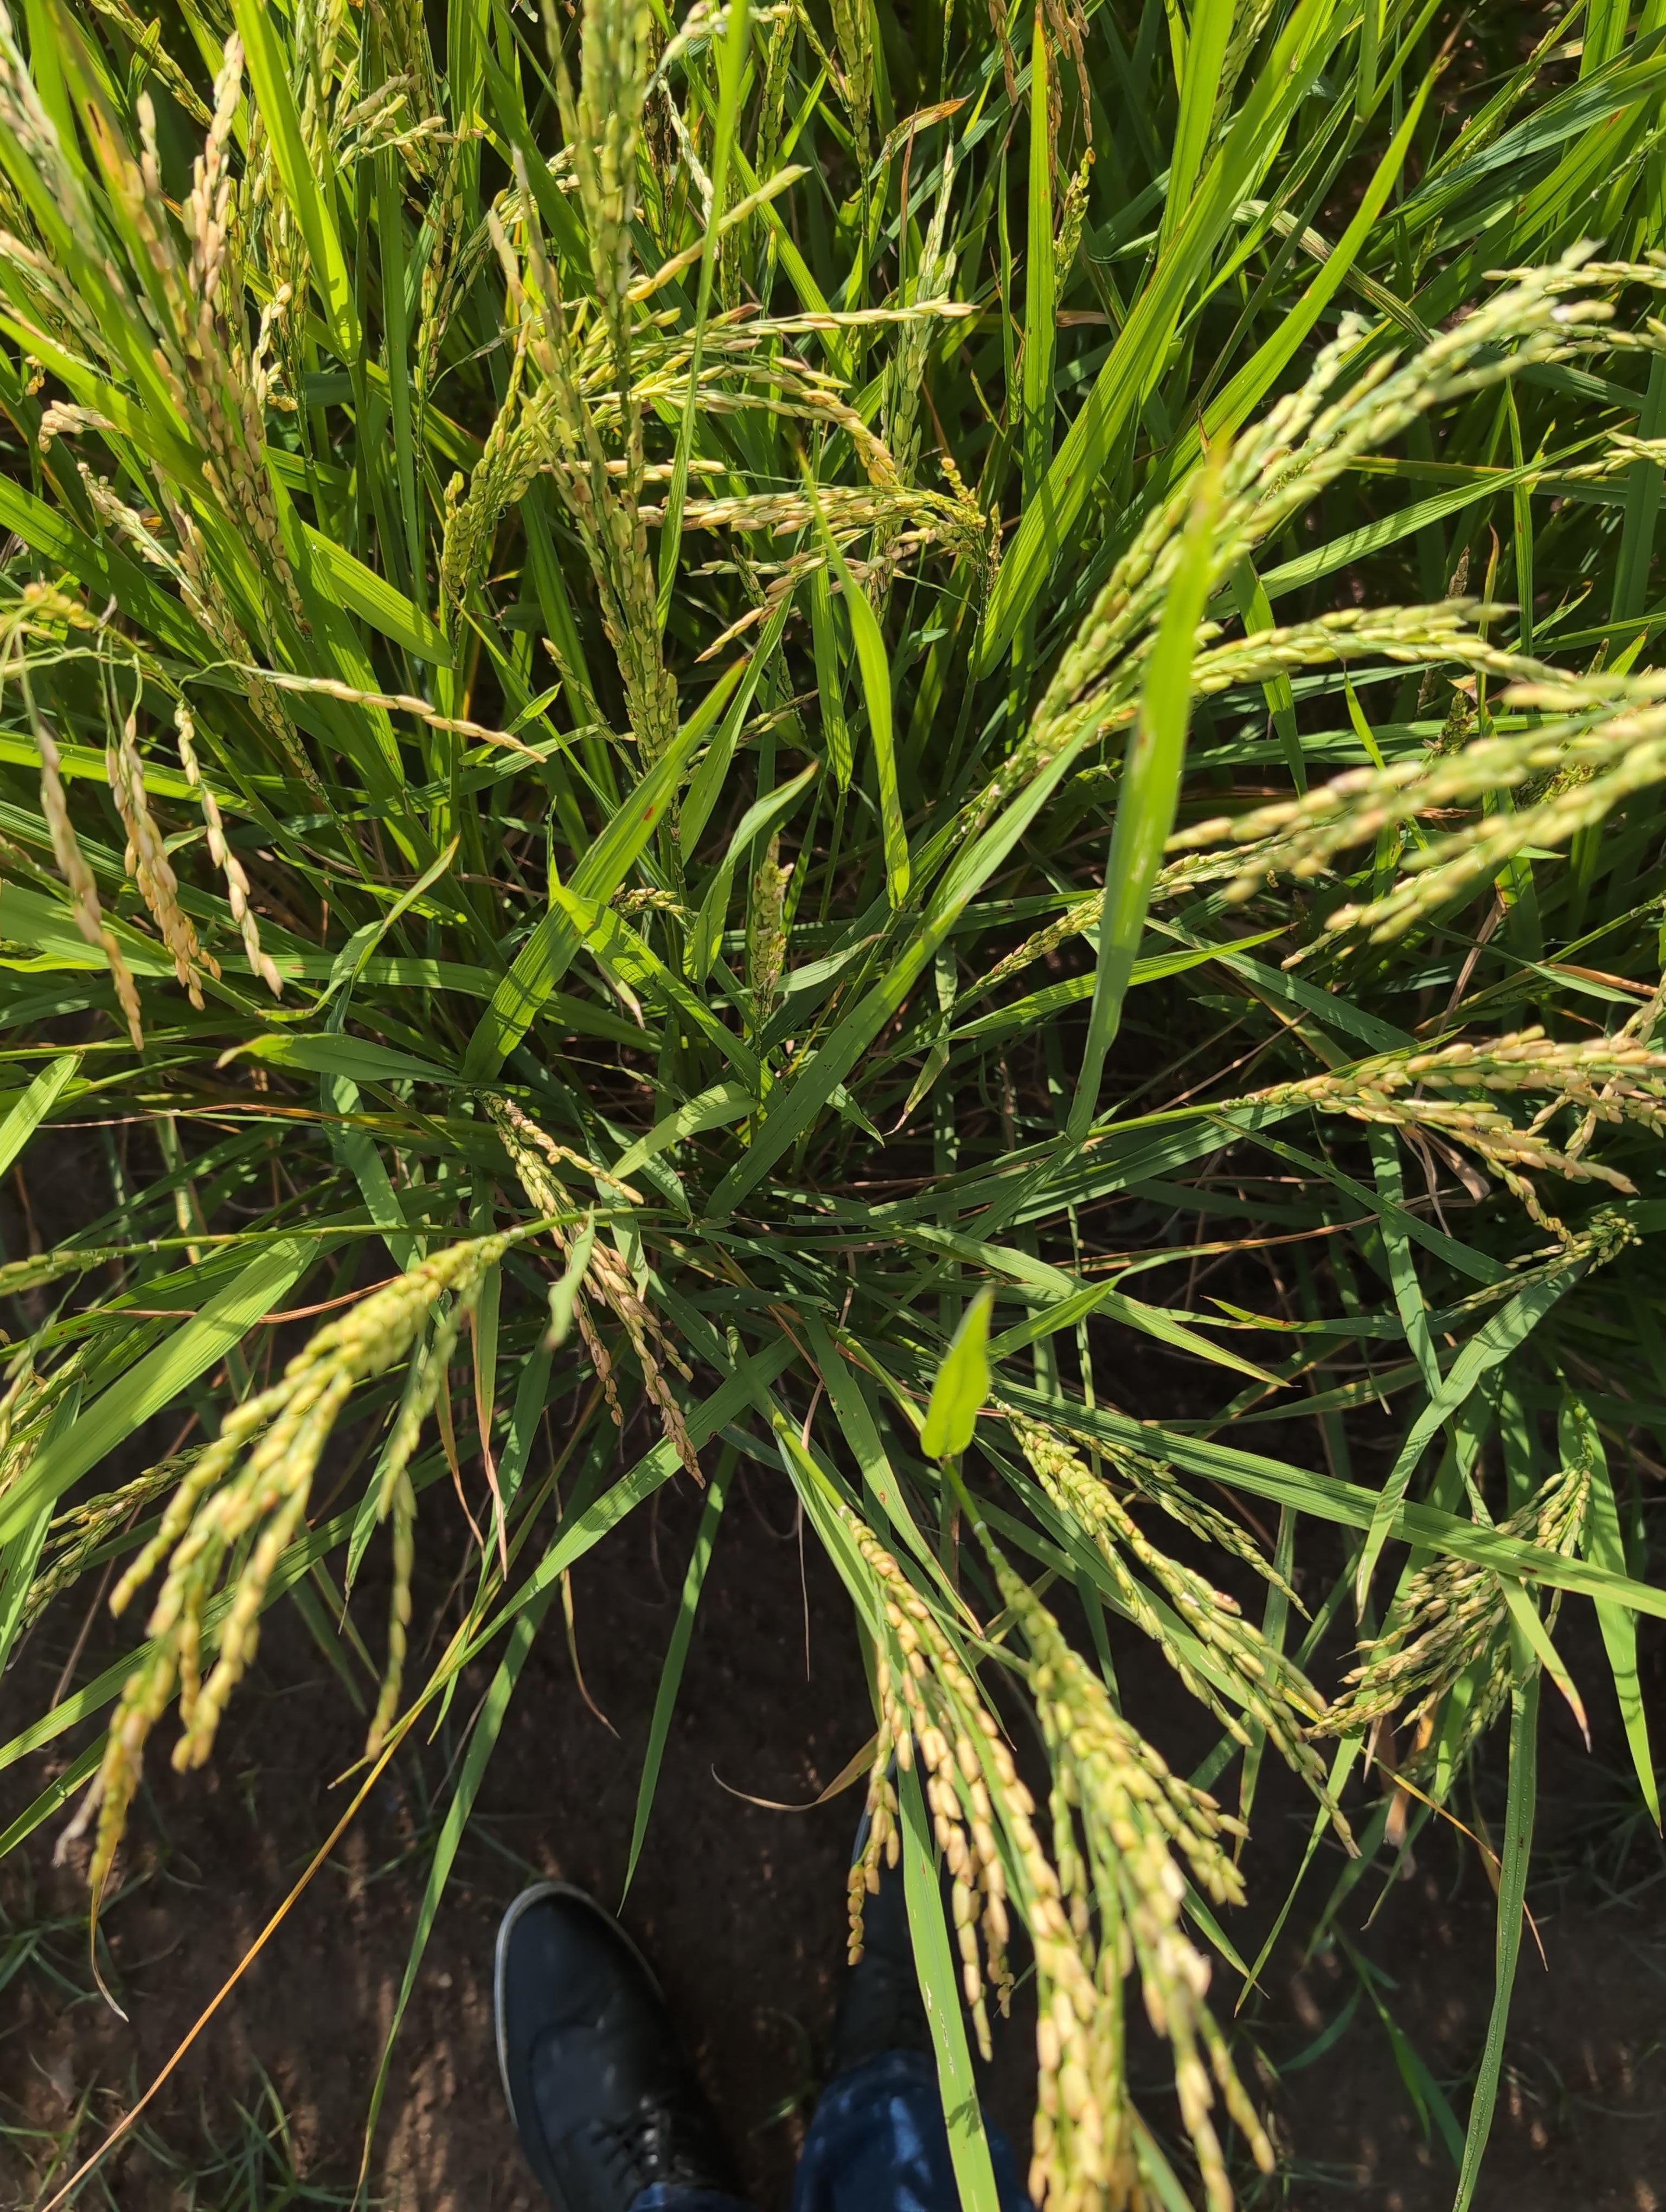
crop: rice
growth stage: stage dough
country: Côte d'Ivoire
